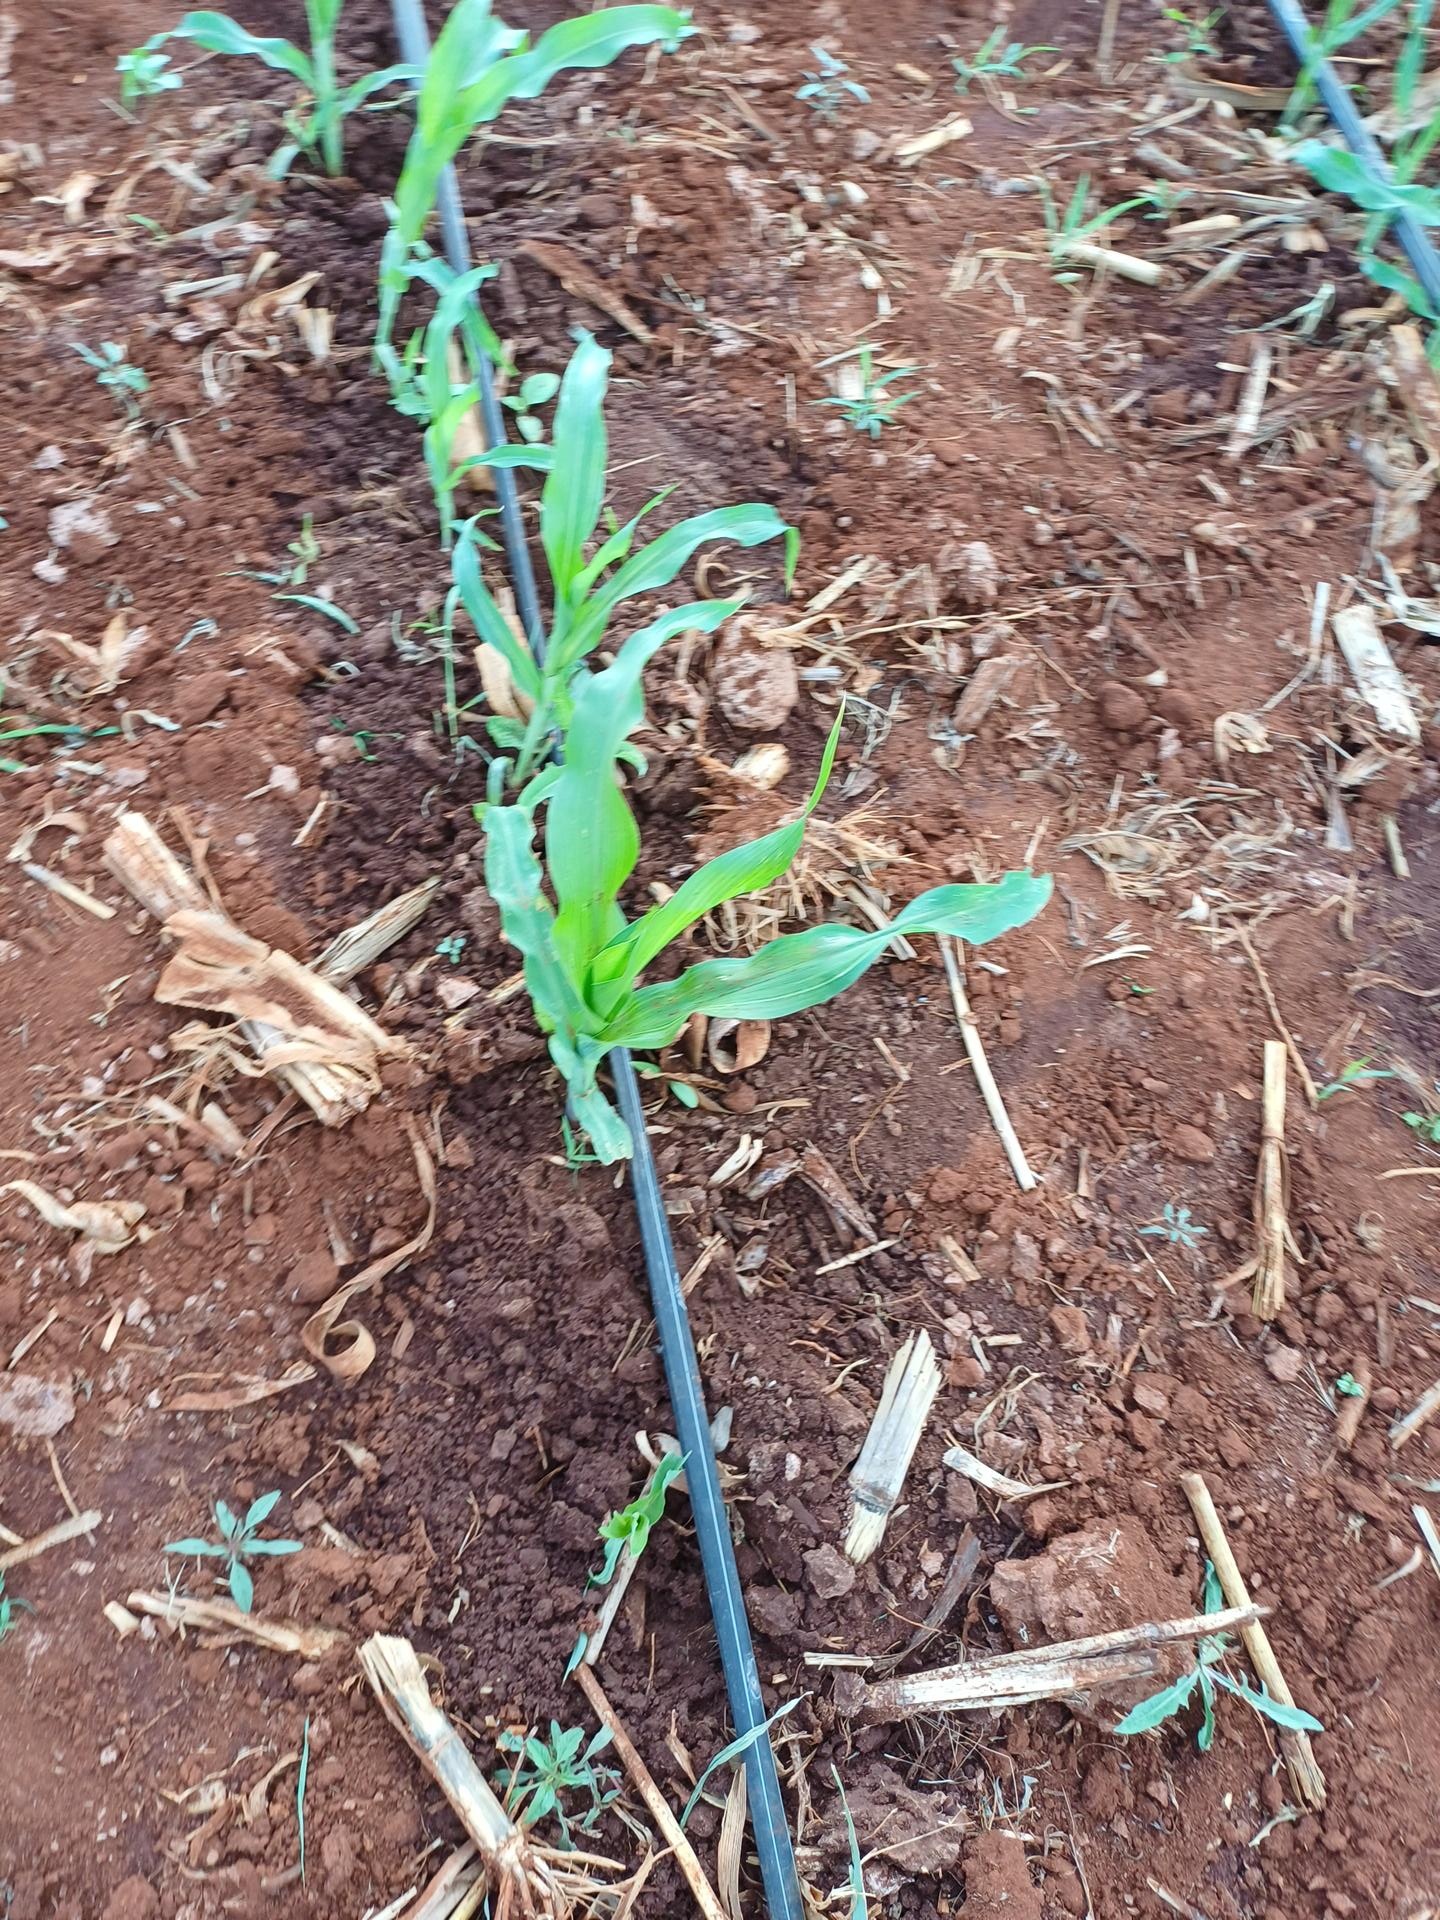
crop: sorghum
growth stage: vegetative
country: Kenya
